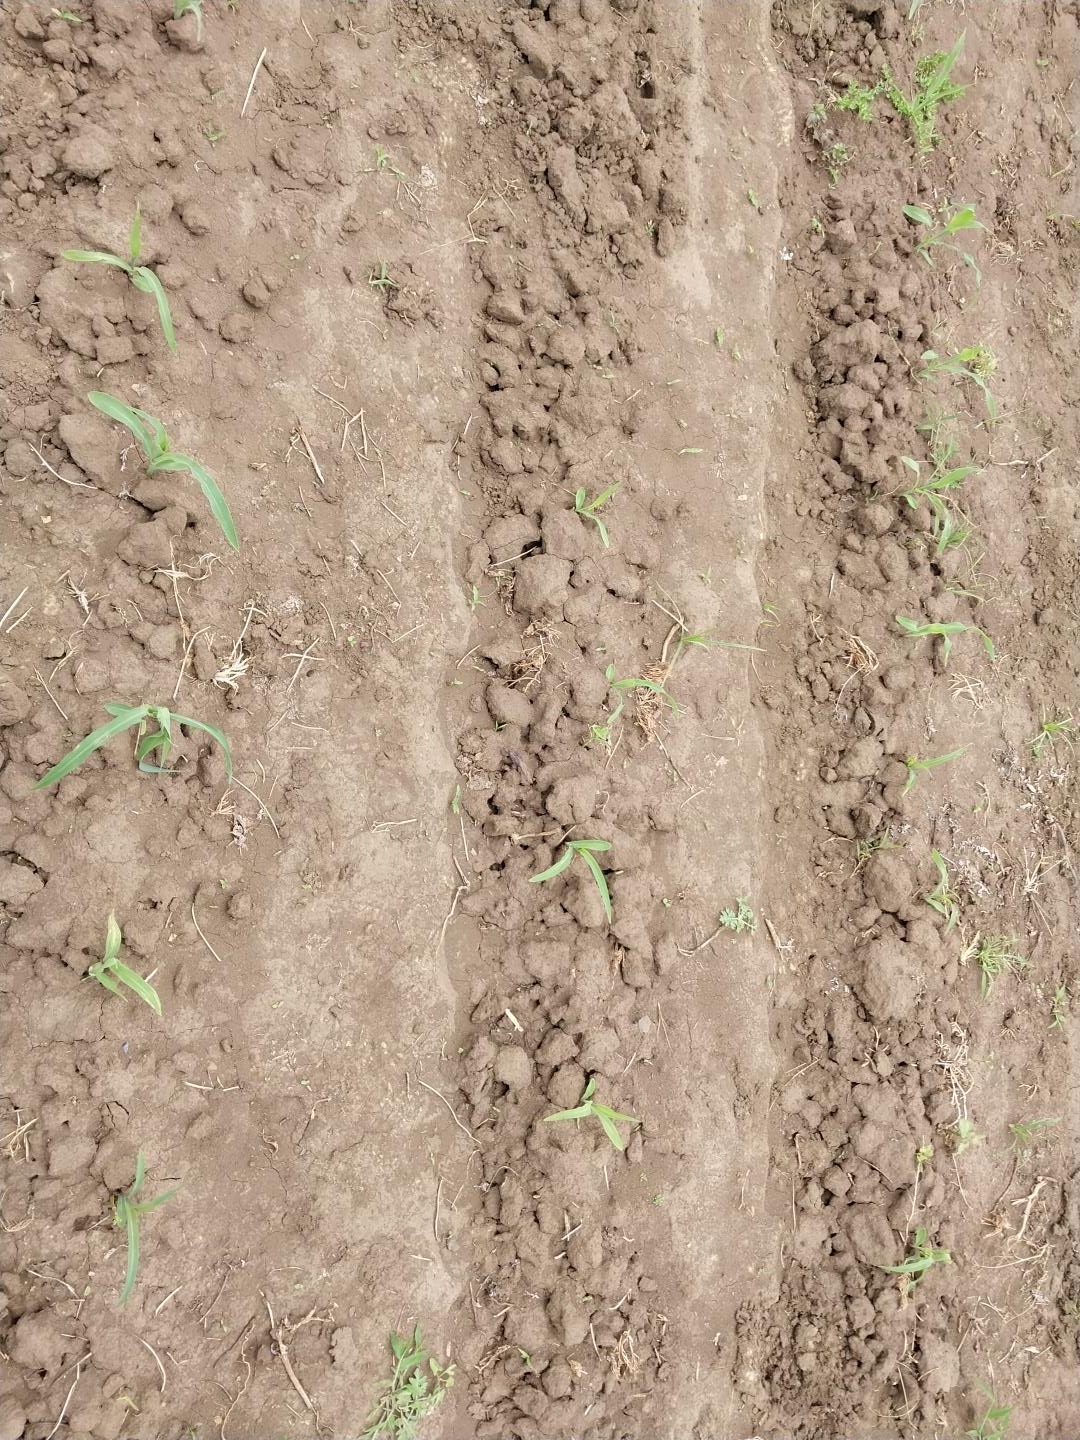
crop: maize
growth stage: emergence
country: Tanzania
